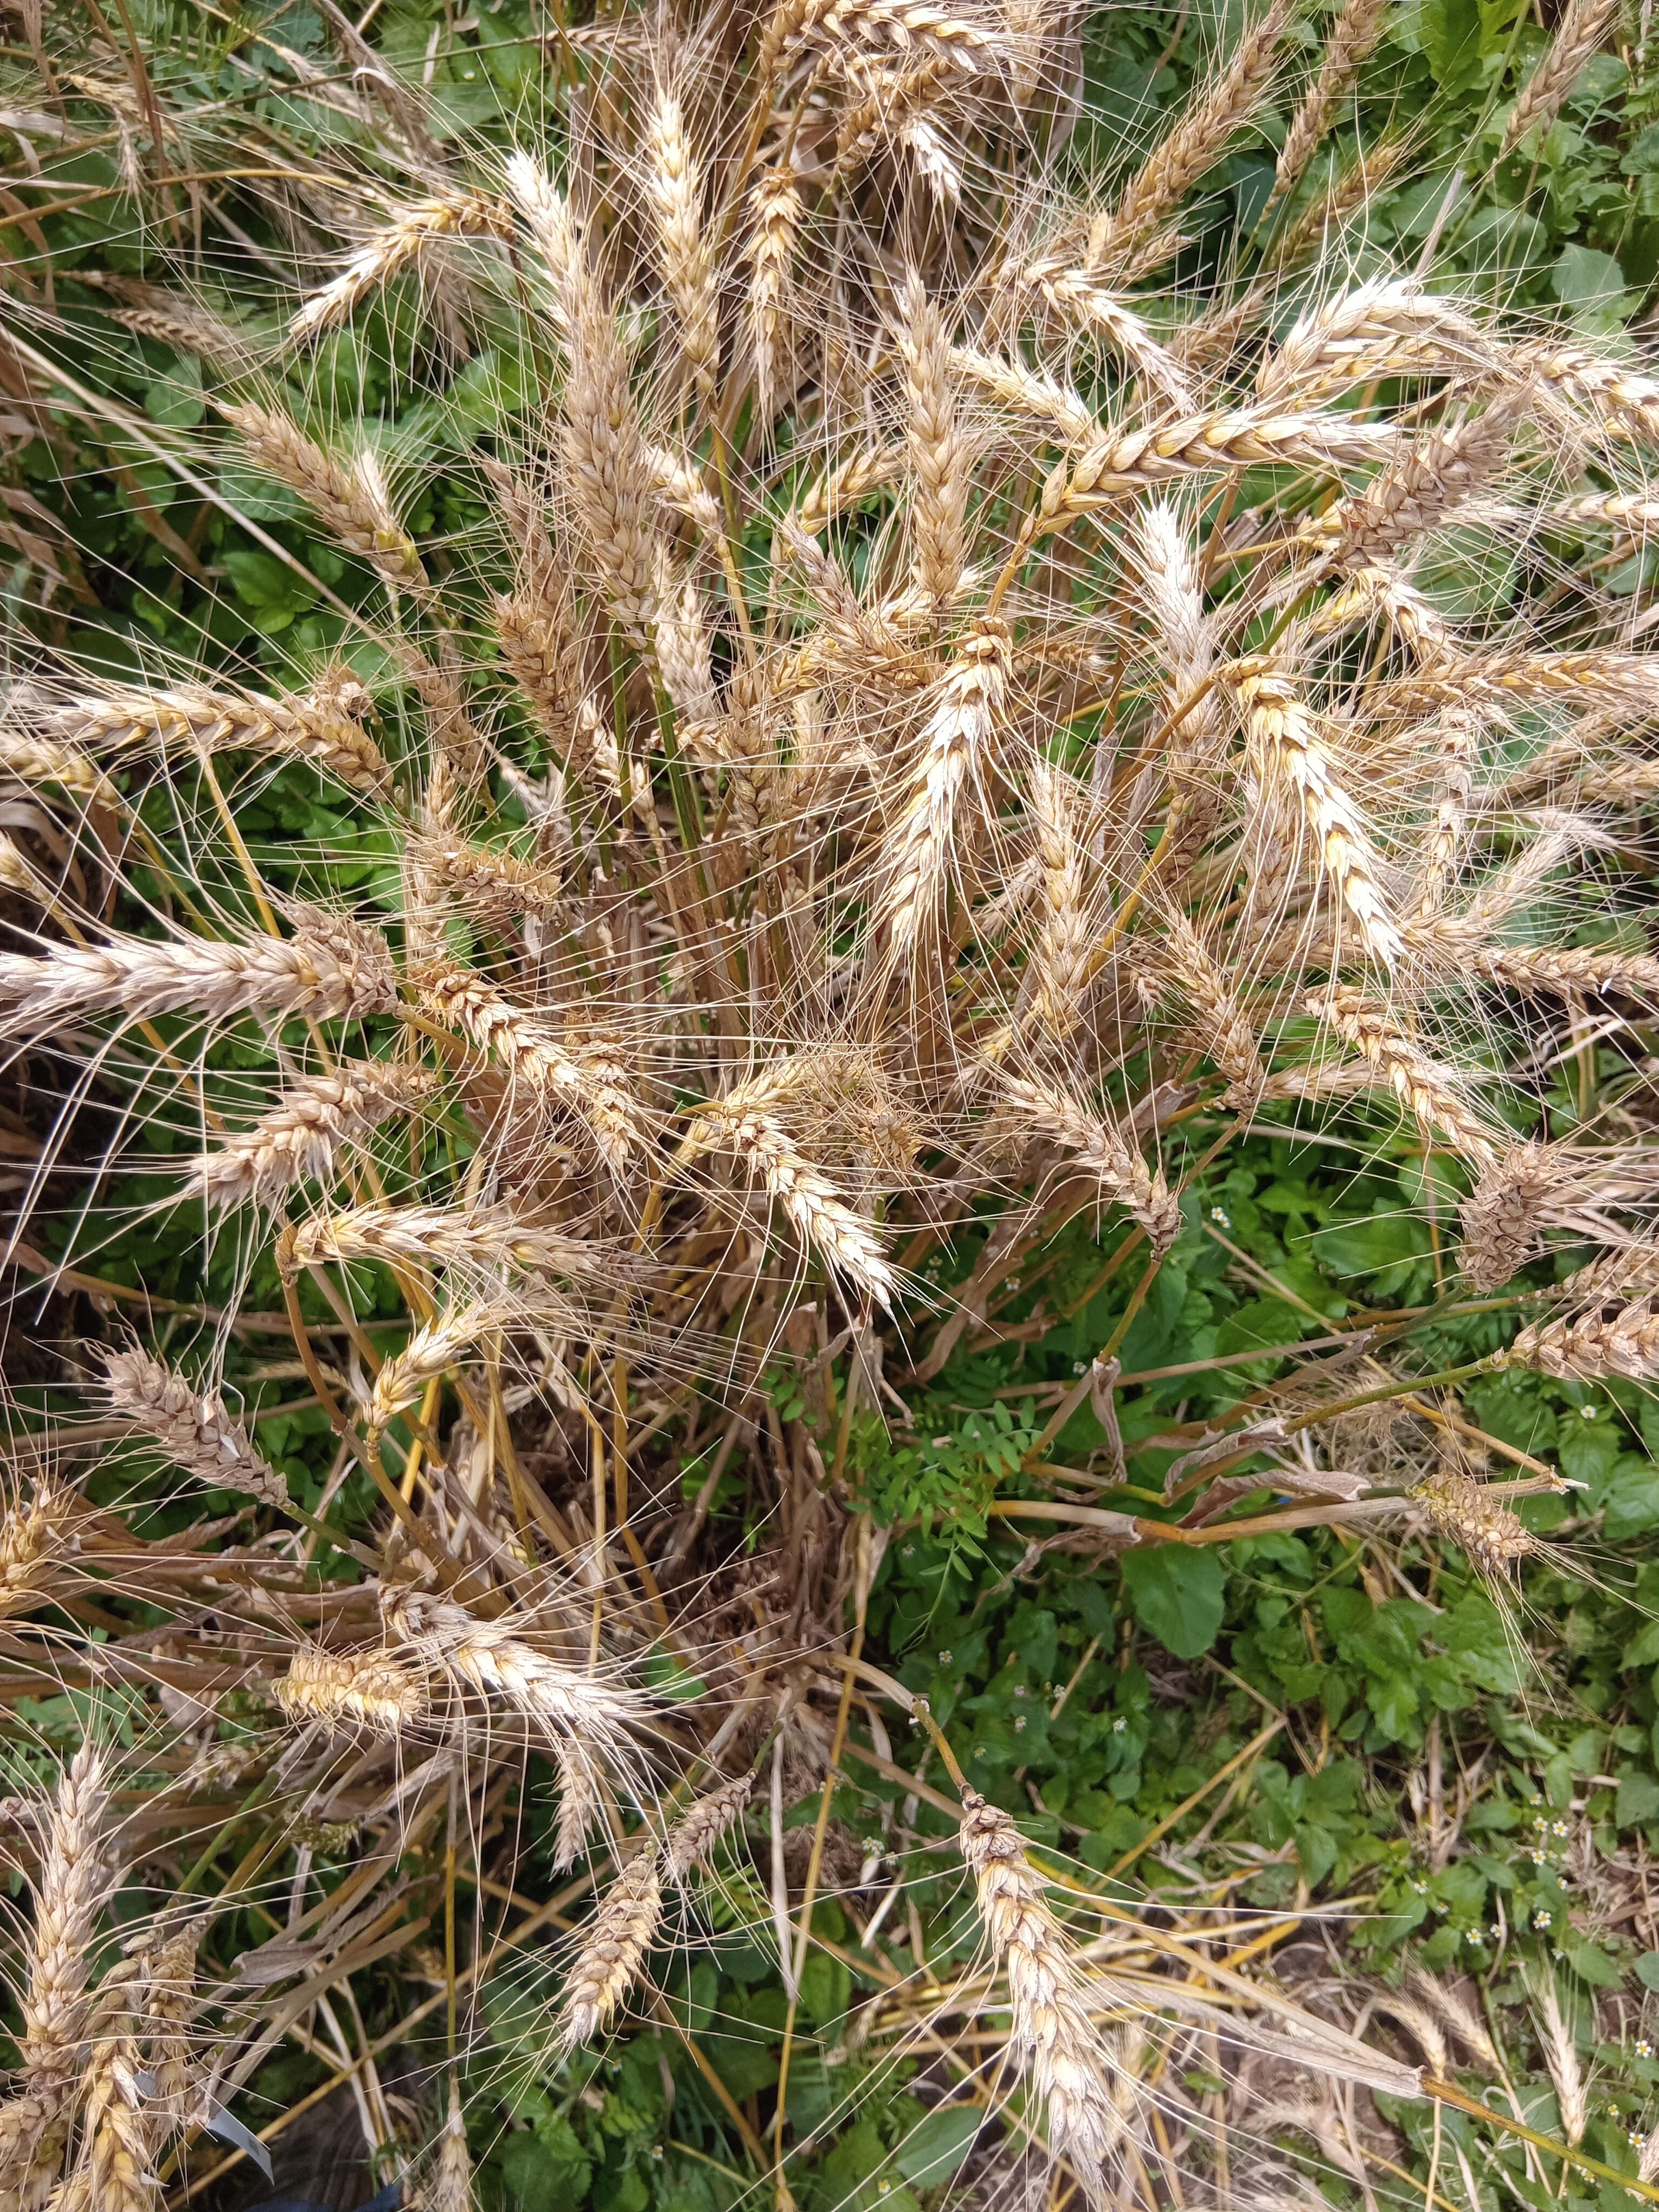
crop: wheat
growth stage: maturity
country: Kenya
